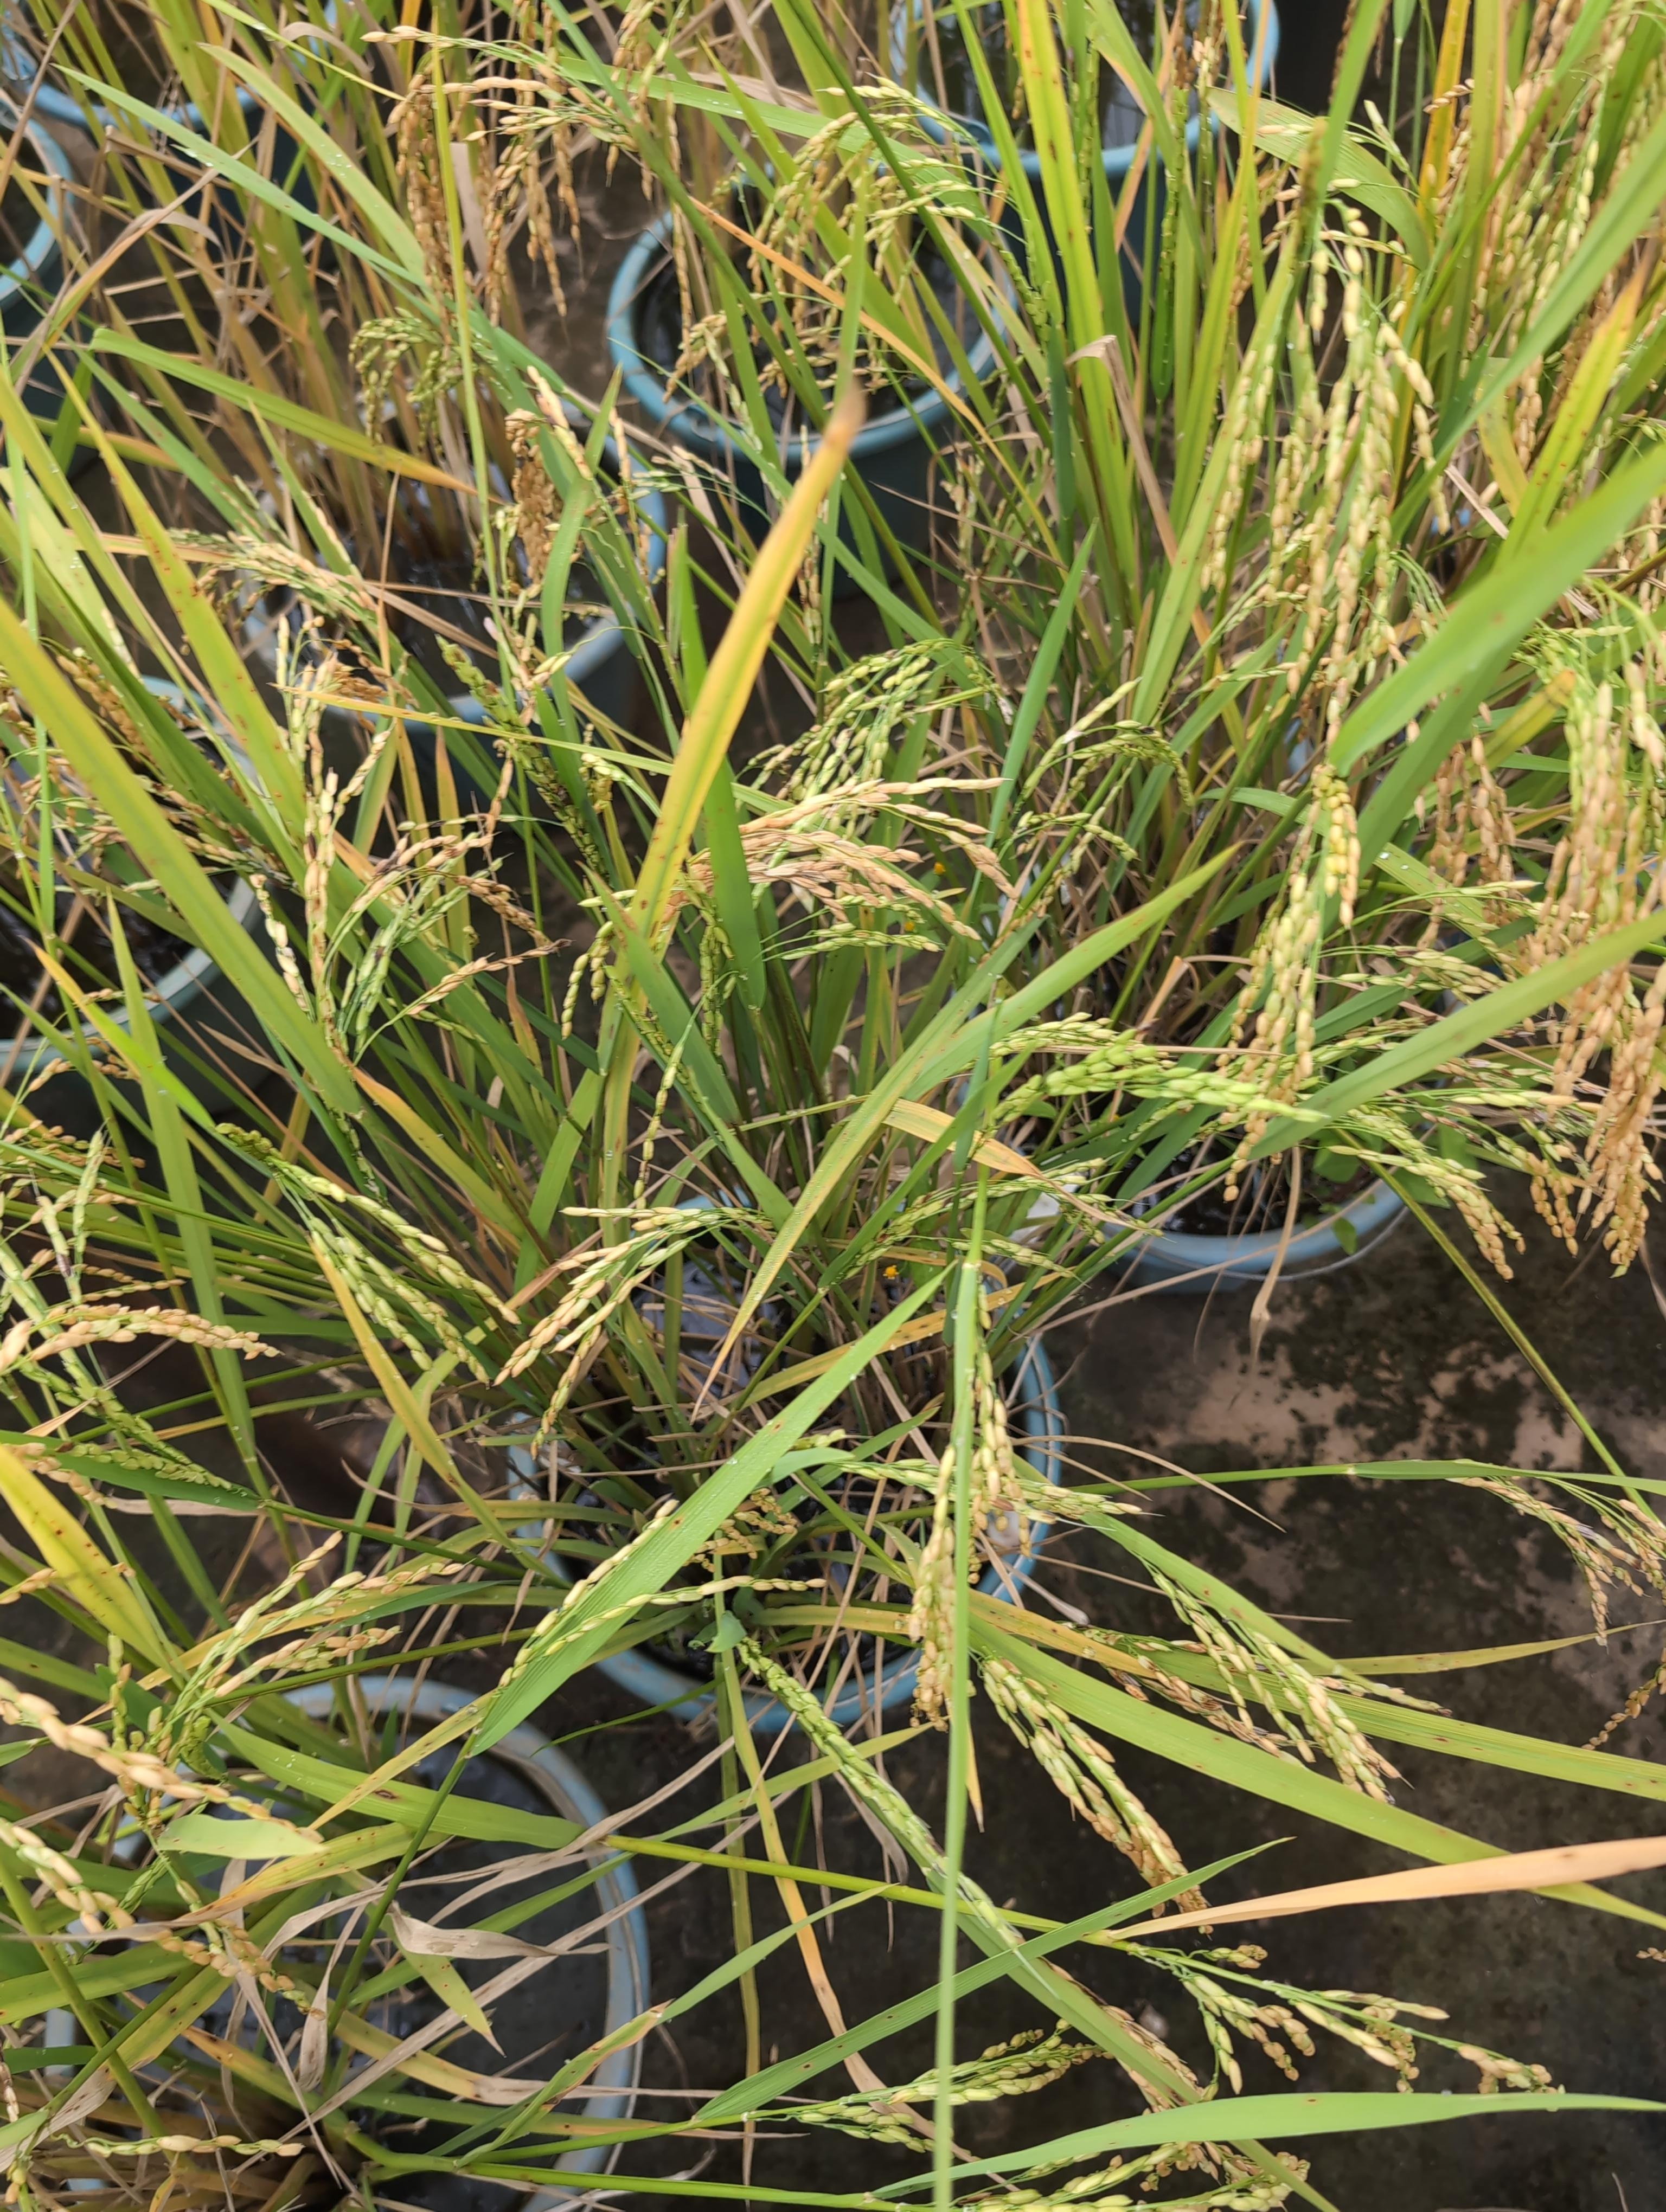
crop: rice
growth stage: senescence
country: Côte d'Ivoire
